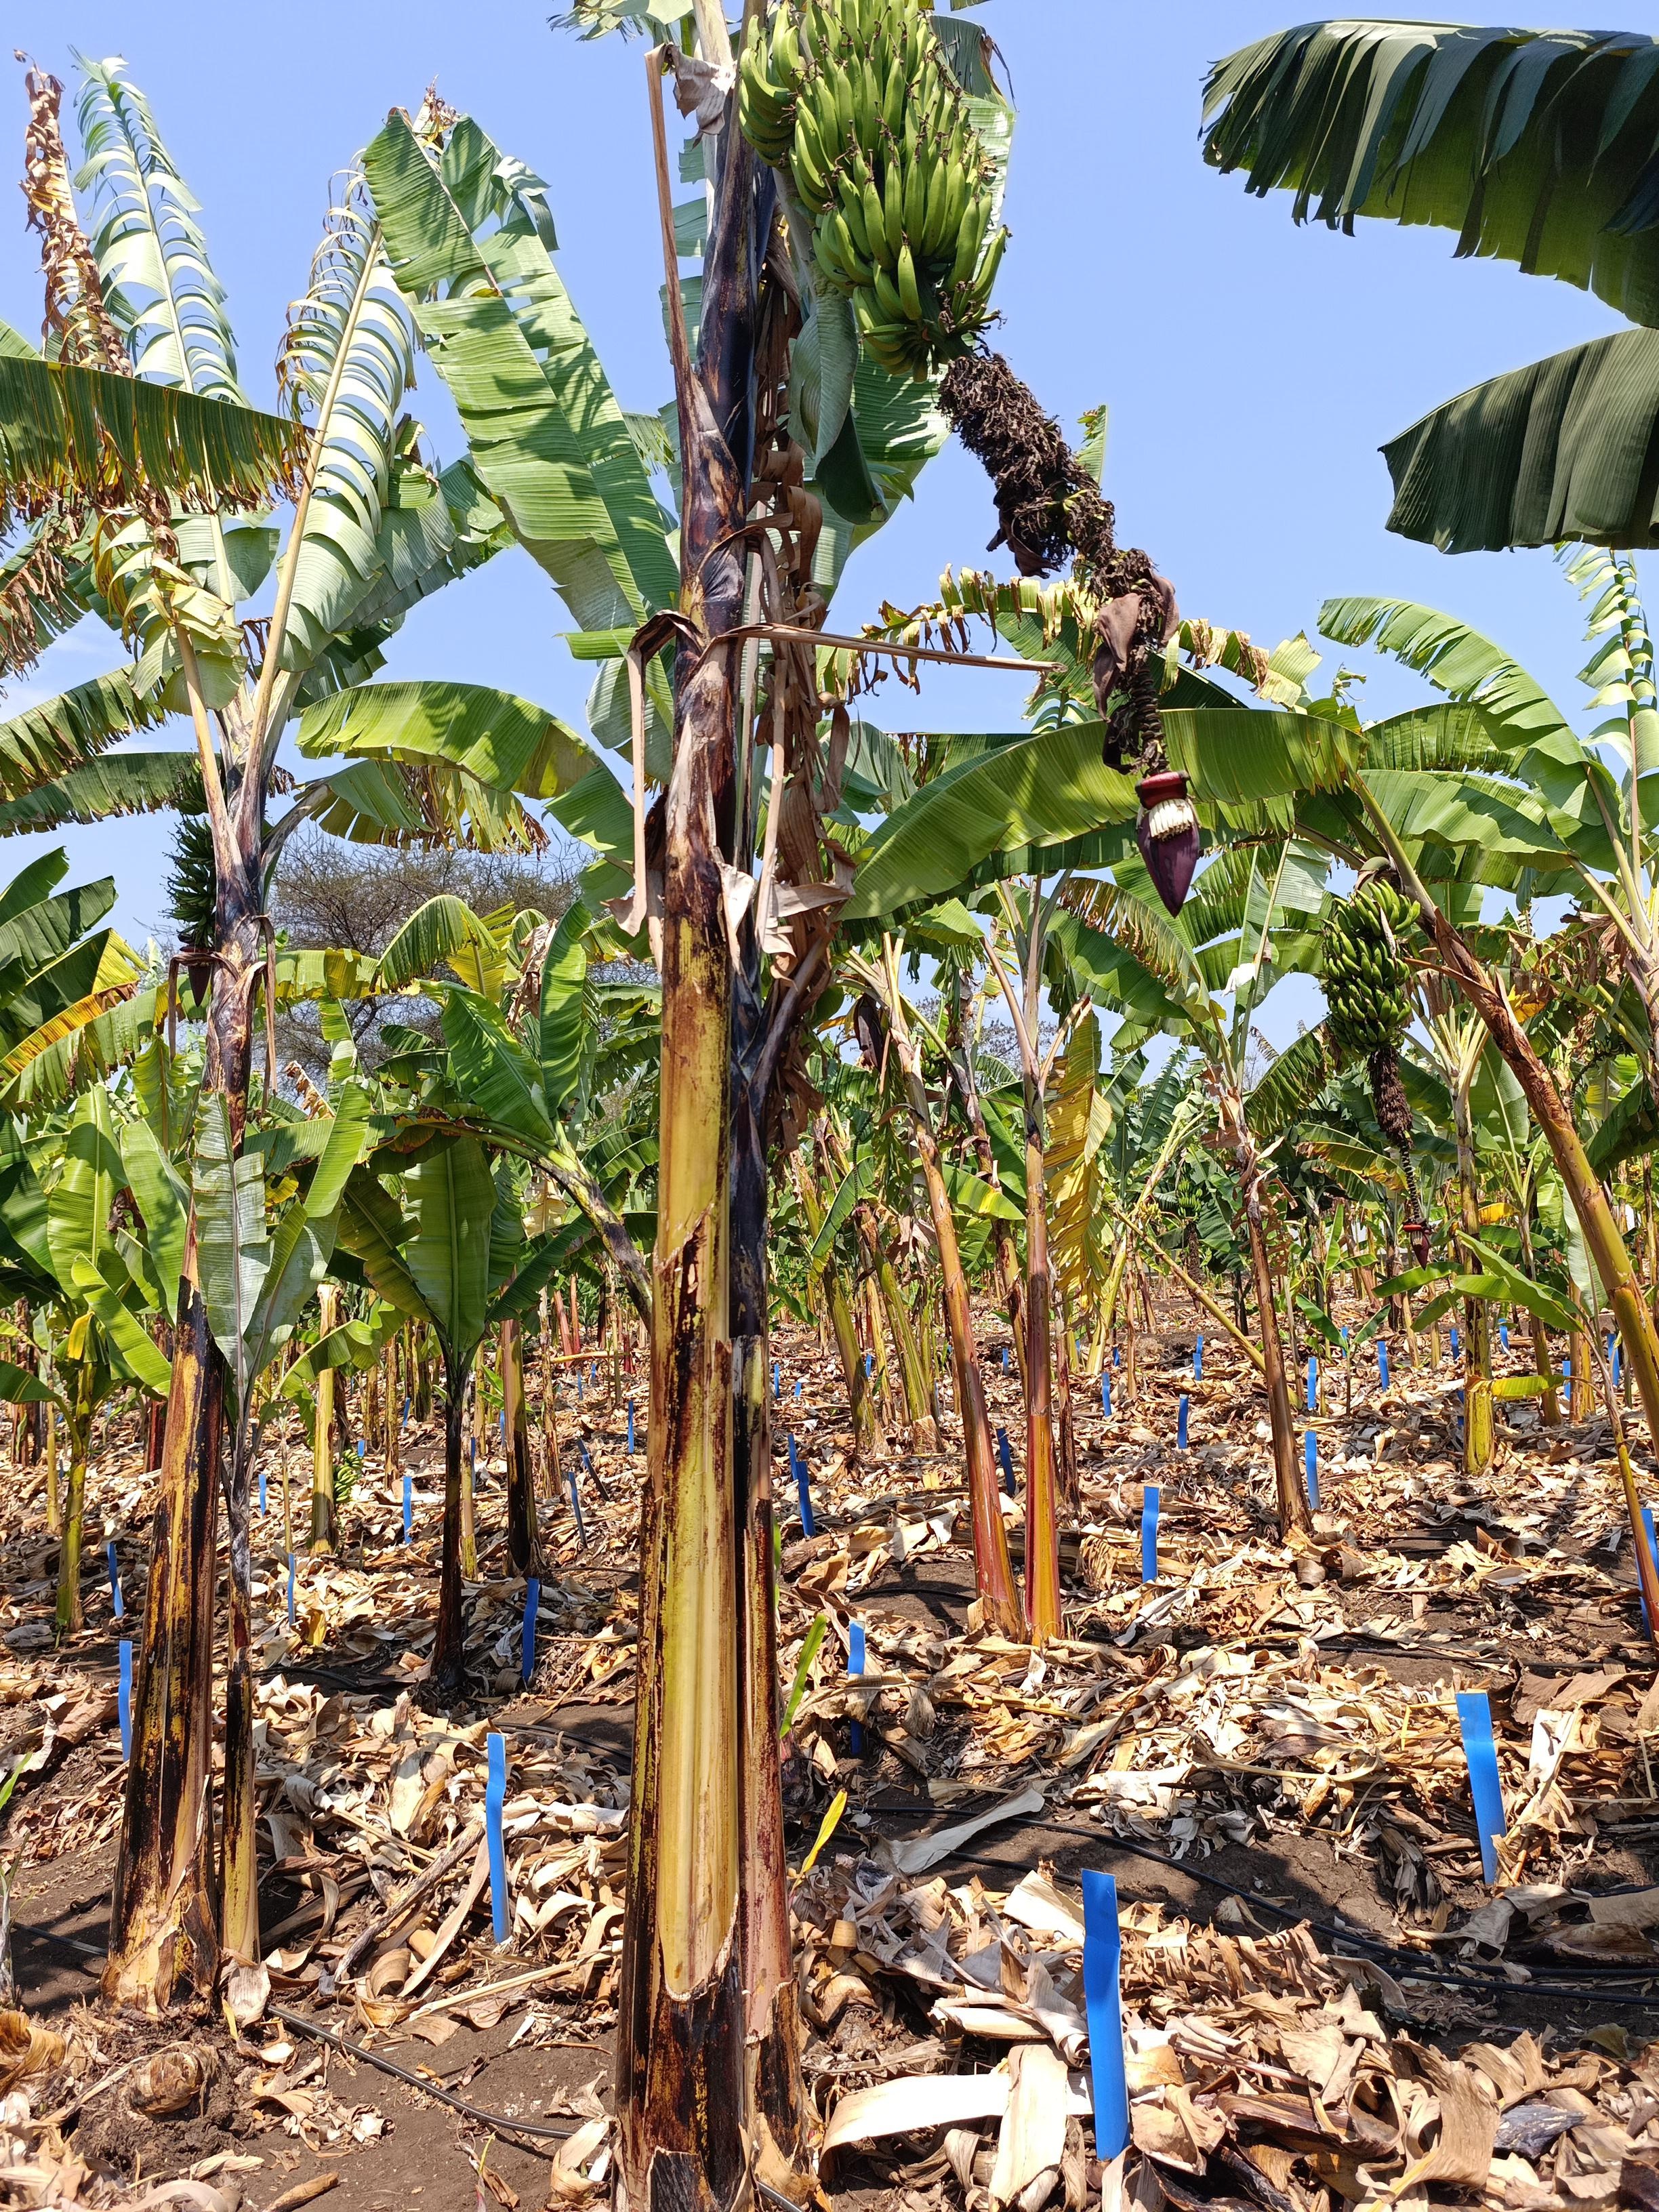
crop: banana
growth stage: development fruit
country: Tanzania
